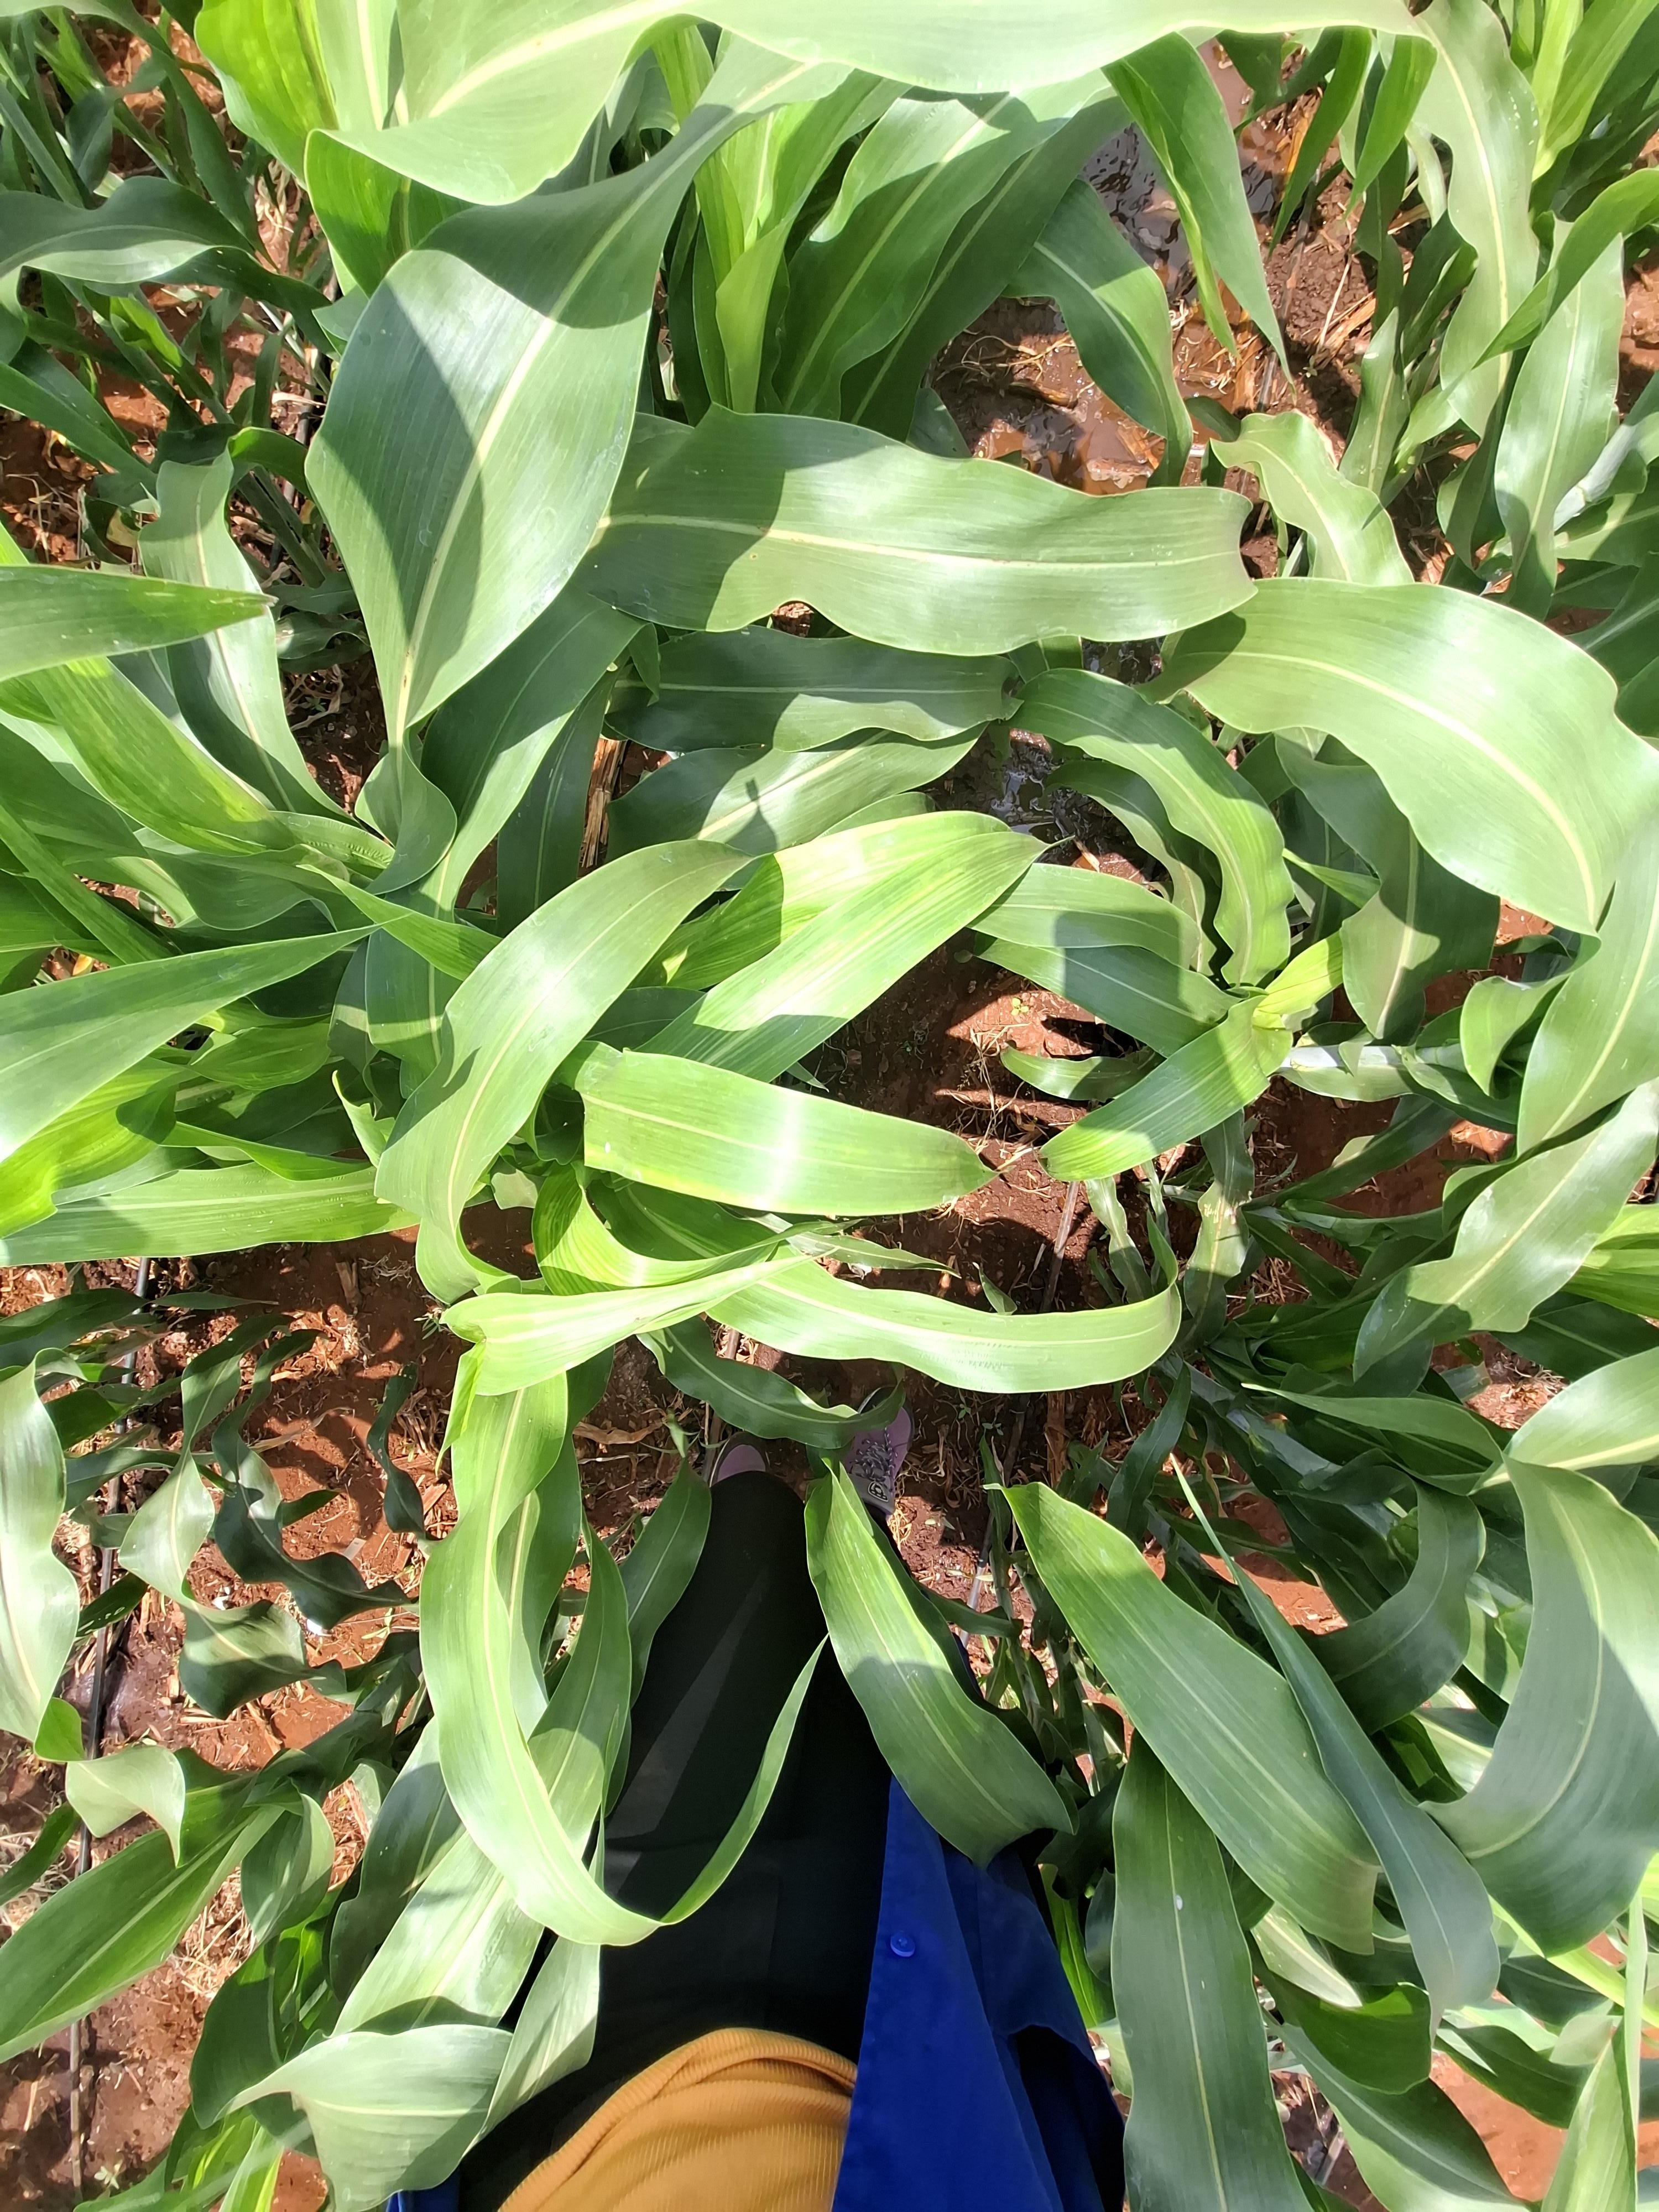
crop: sorghum
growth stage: vegetative
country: Kenya
